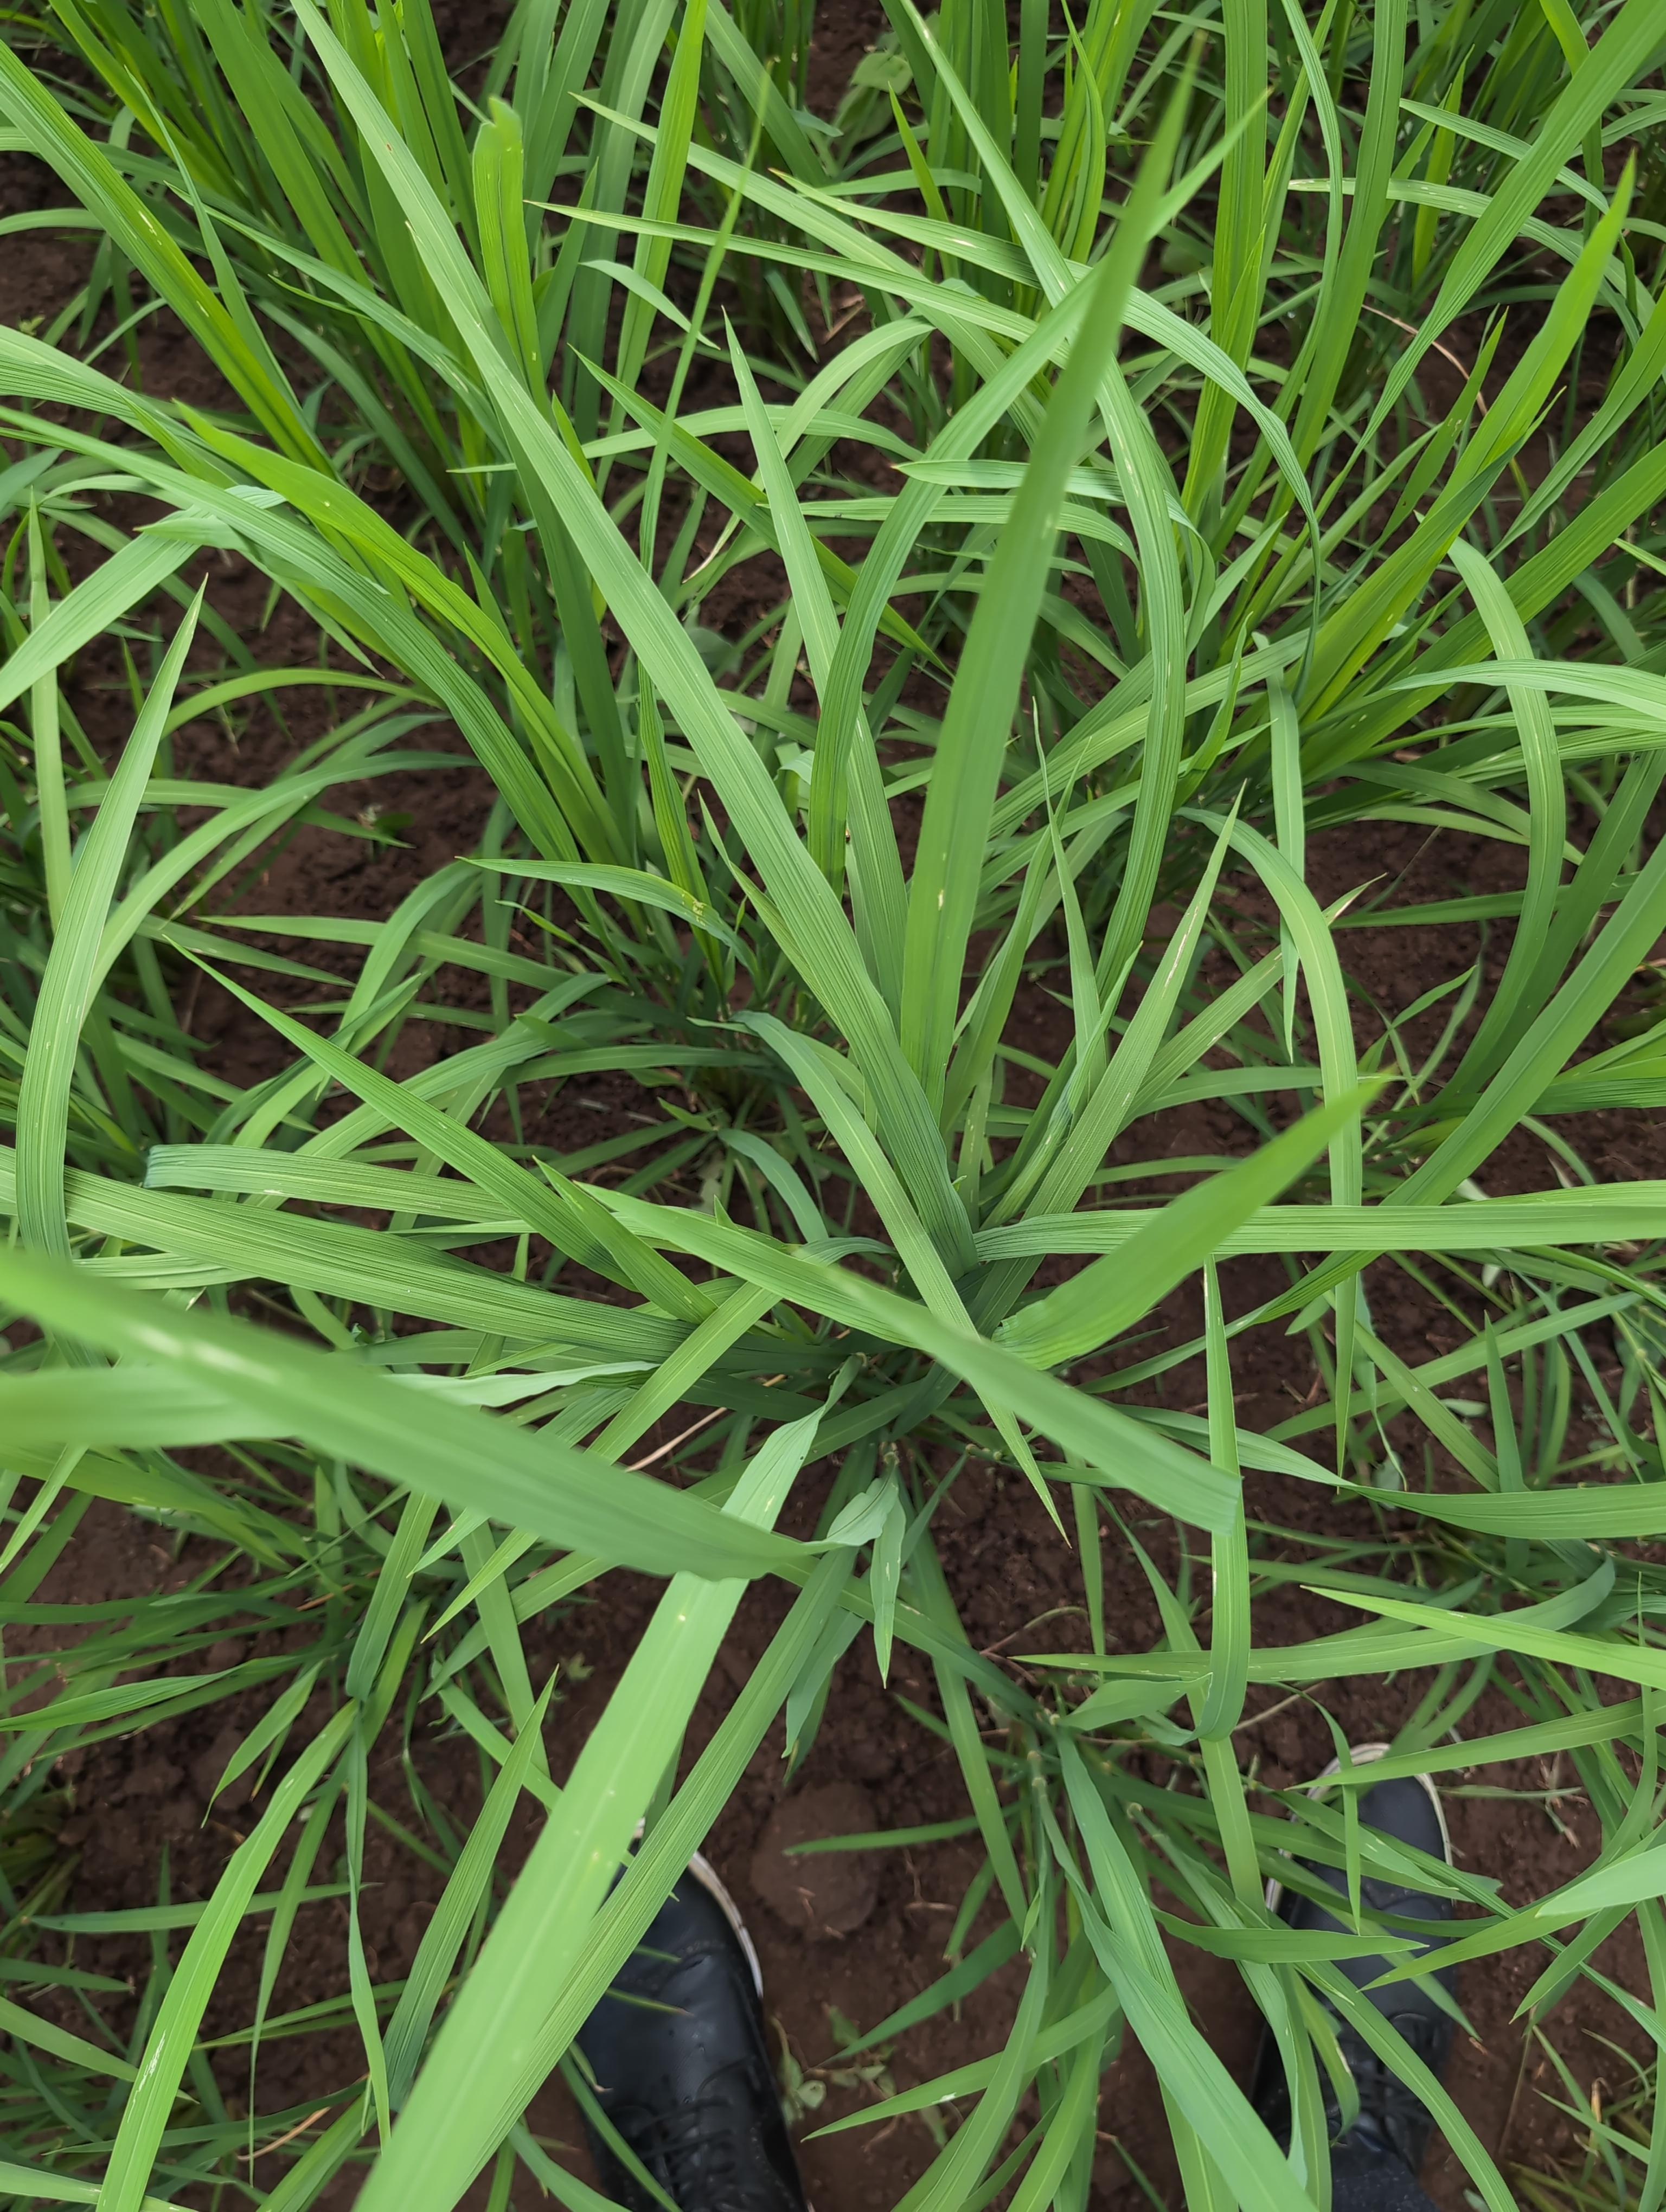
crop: rice
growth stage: elongation stem
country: Côte d'Ivoire
